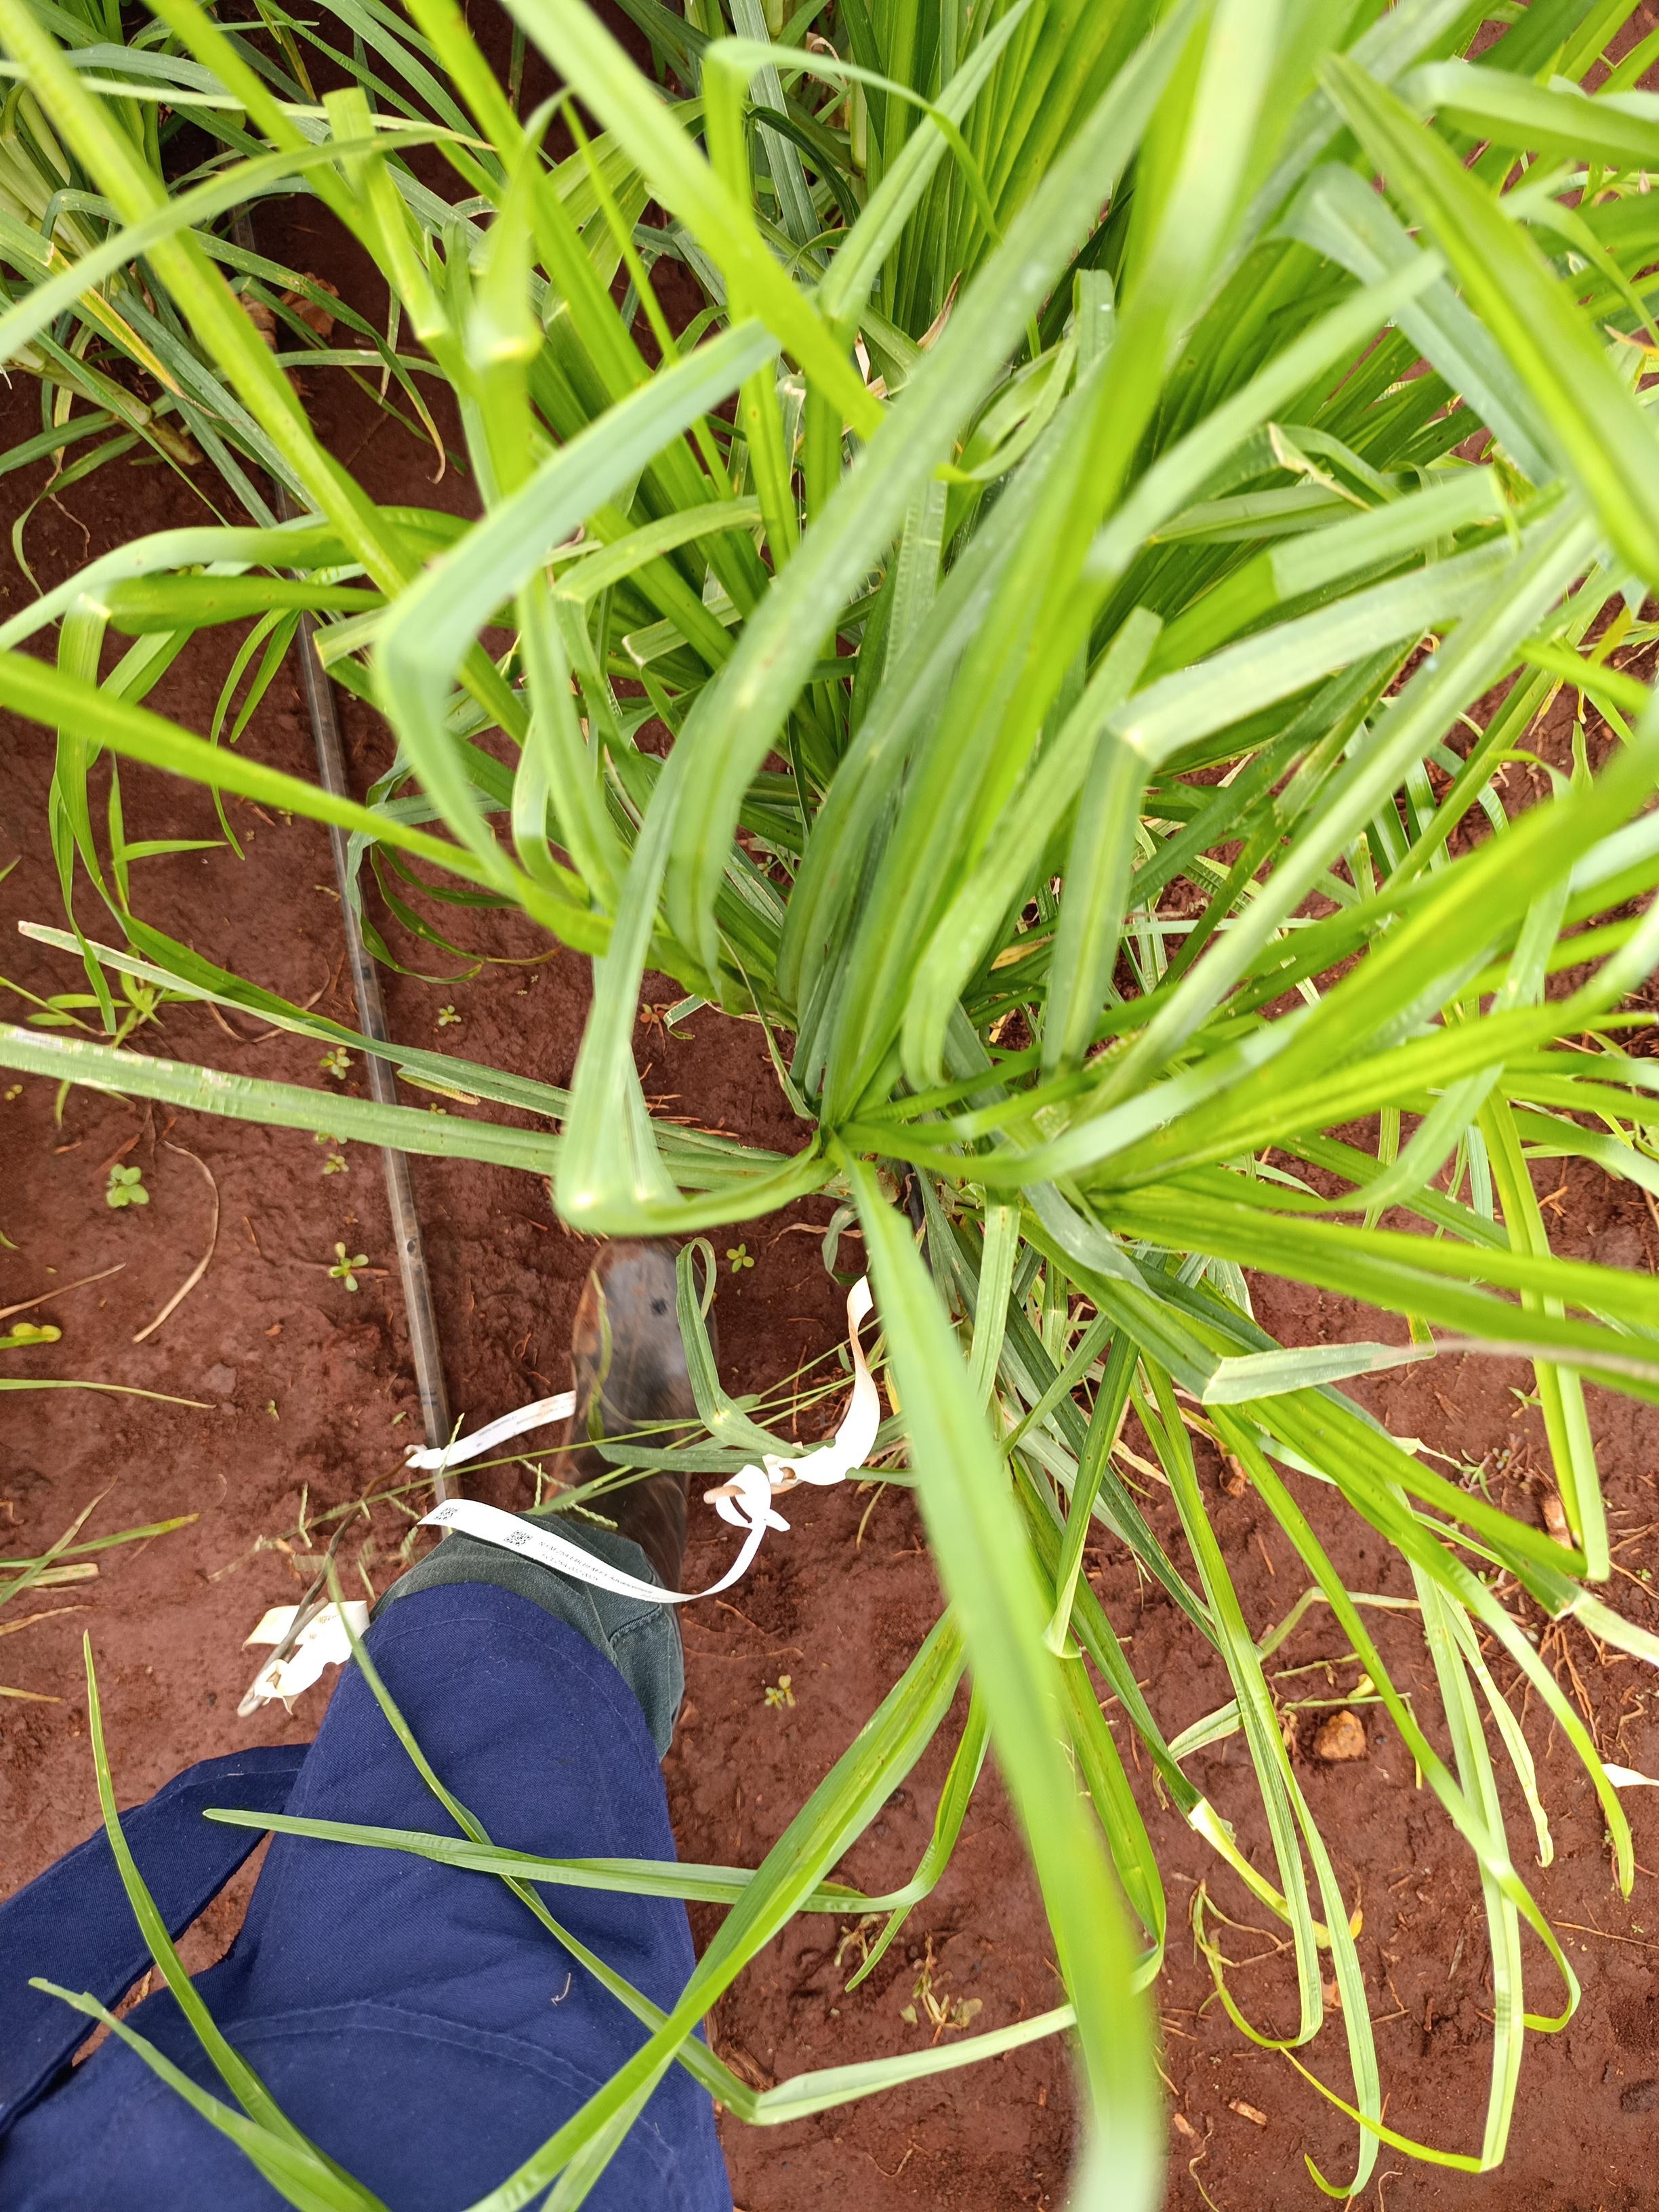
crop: finger millet
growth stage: heading tuber
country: Kenya
